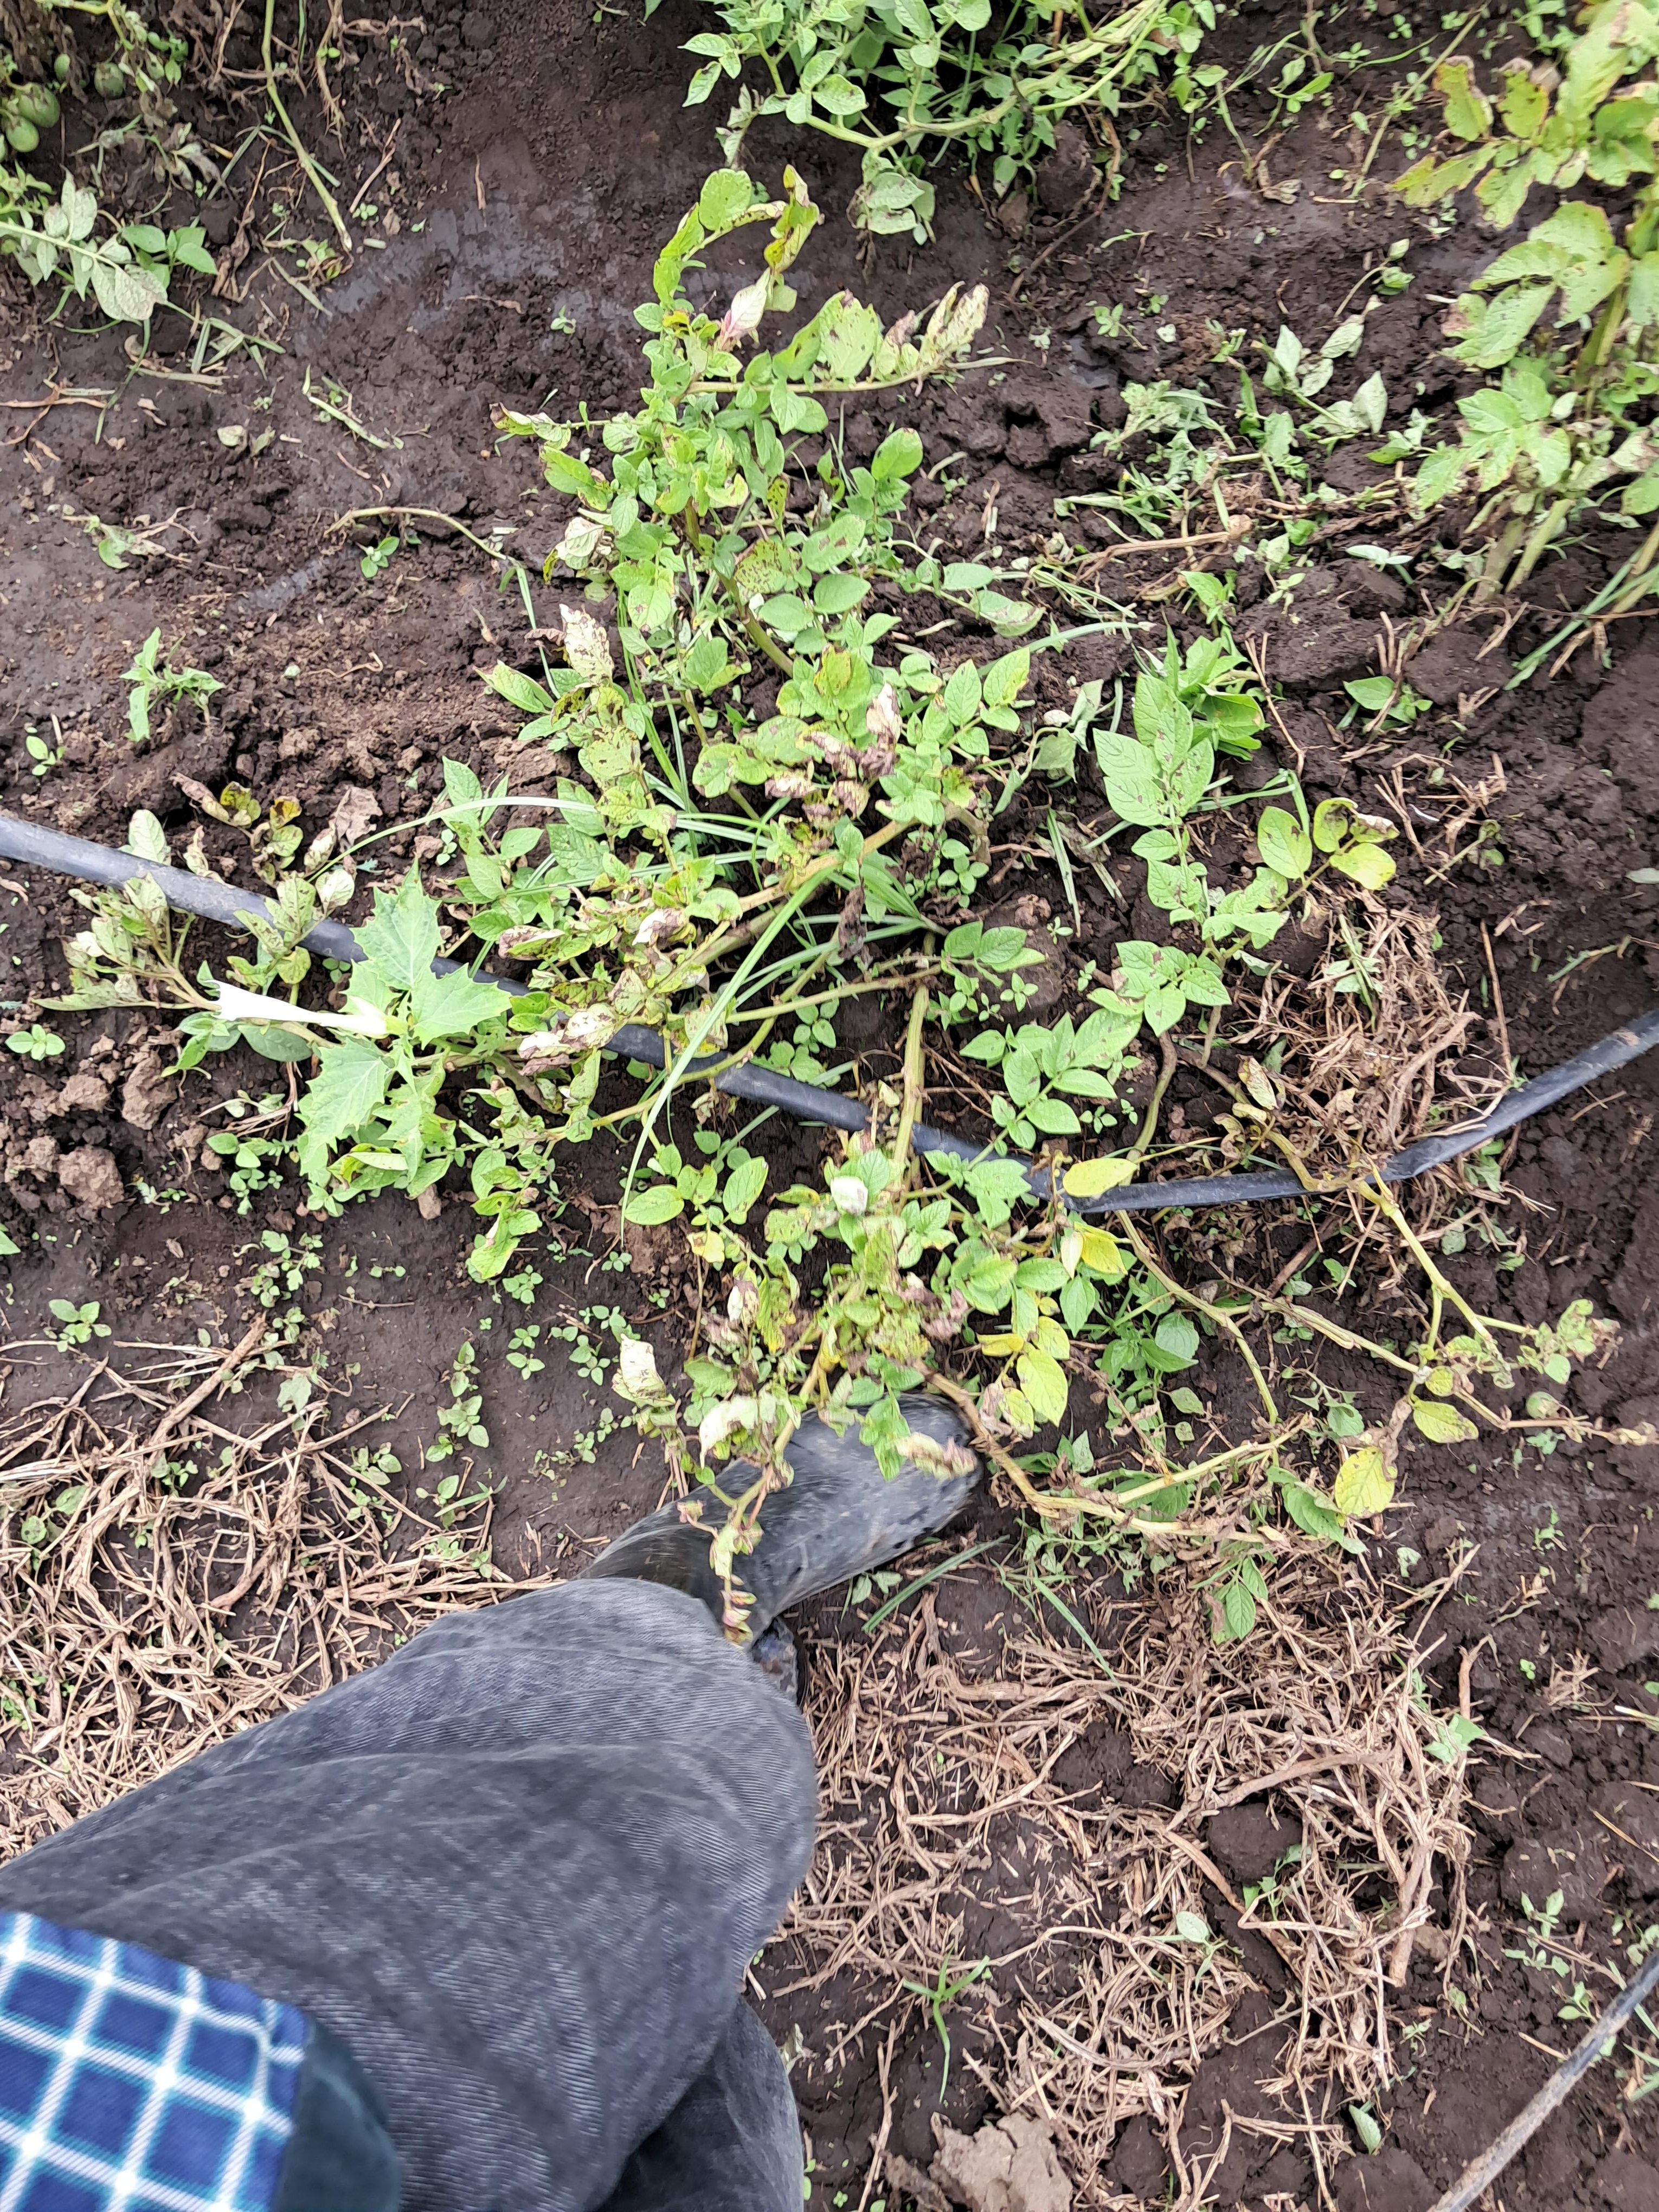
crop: potato
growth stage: flowering
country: Tanzania
